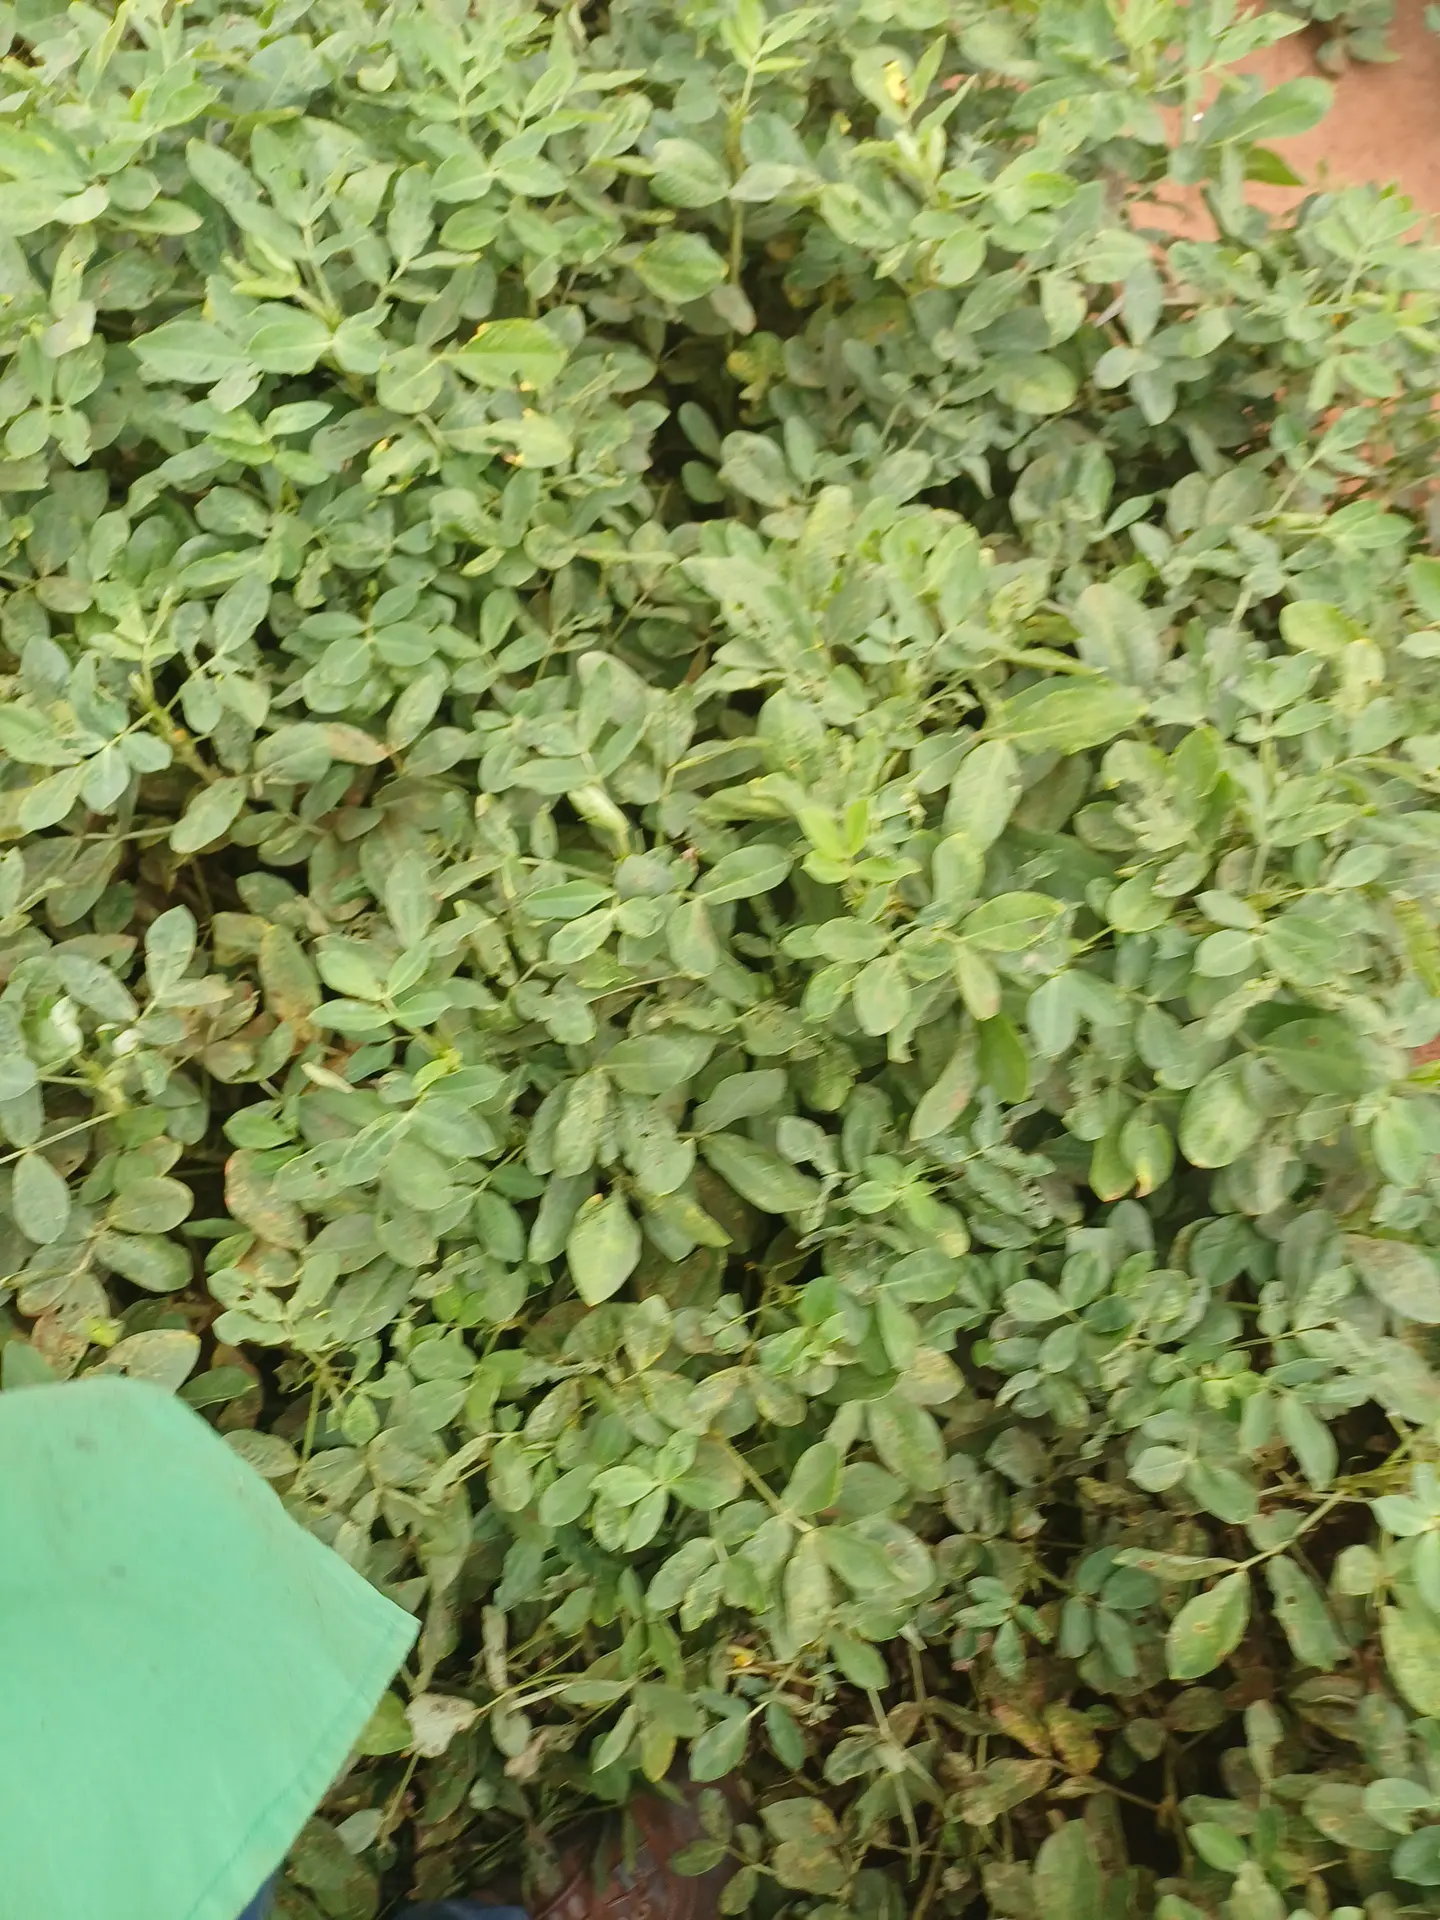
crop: groundnut
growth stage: pegging
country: Kenya
